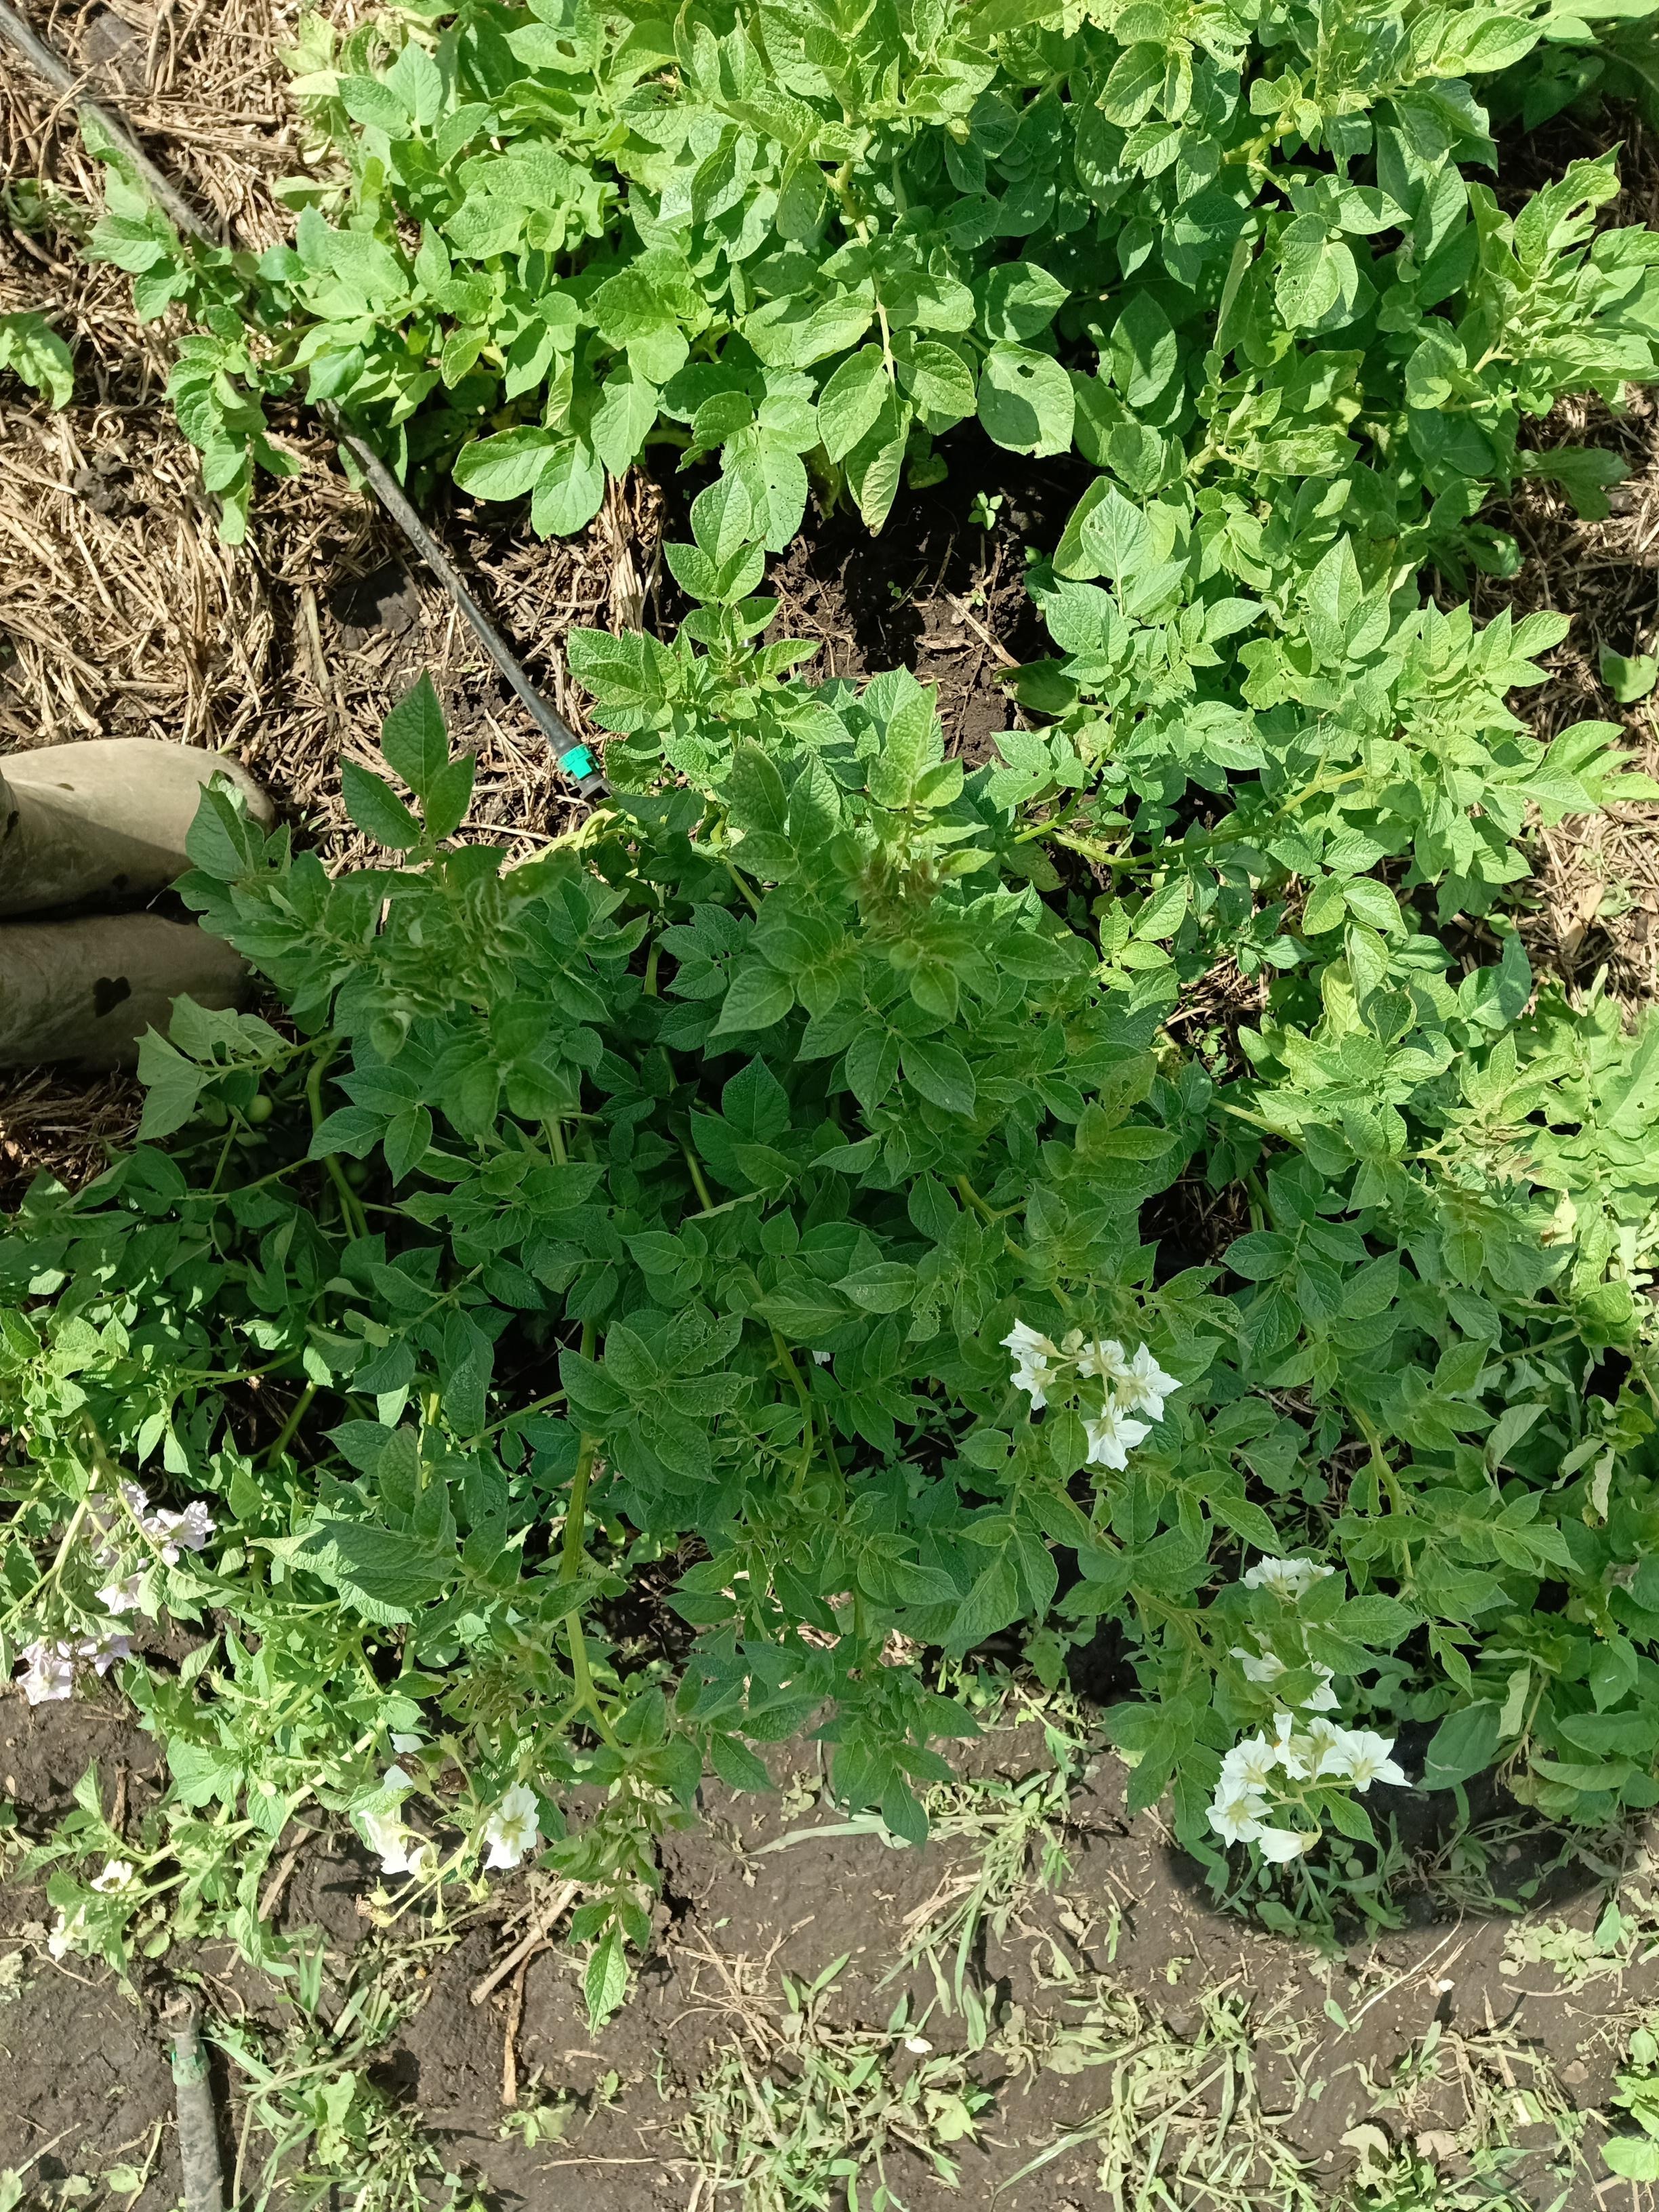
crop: potato
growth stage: flowering
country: Tanzania
